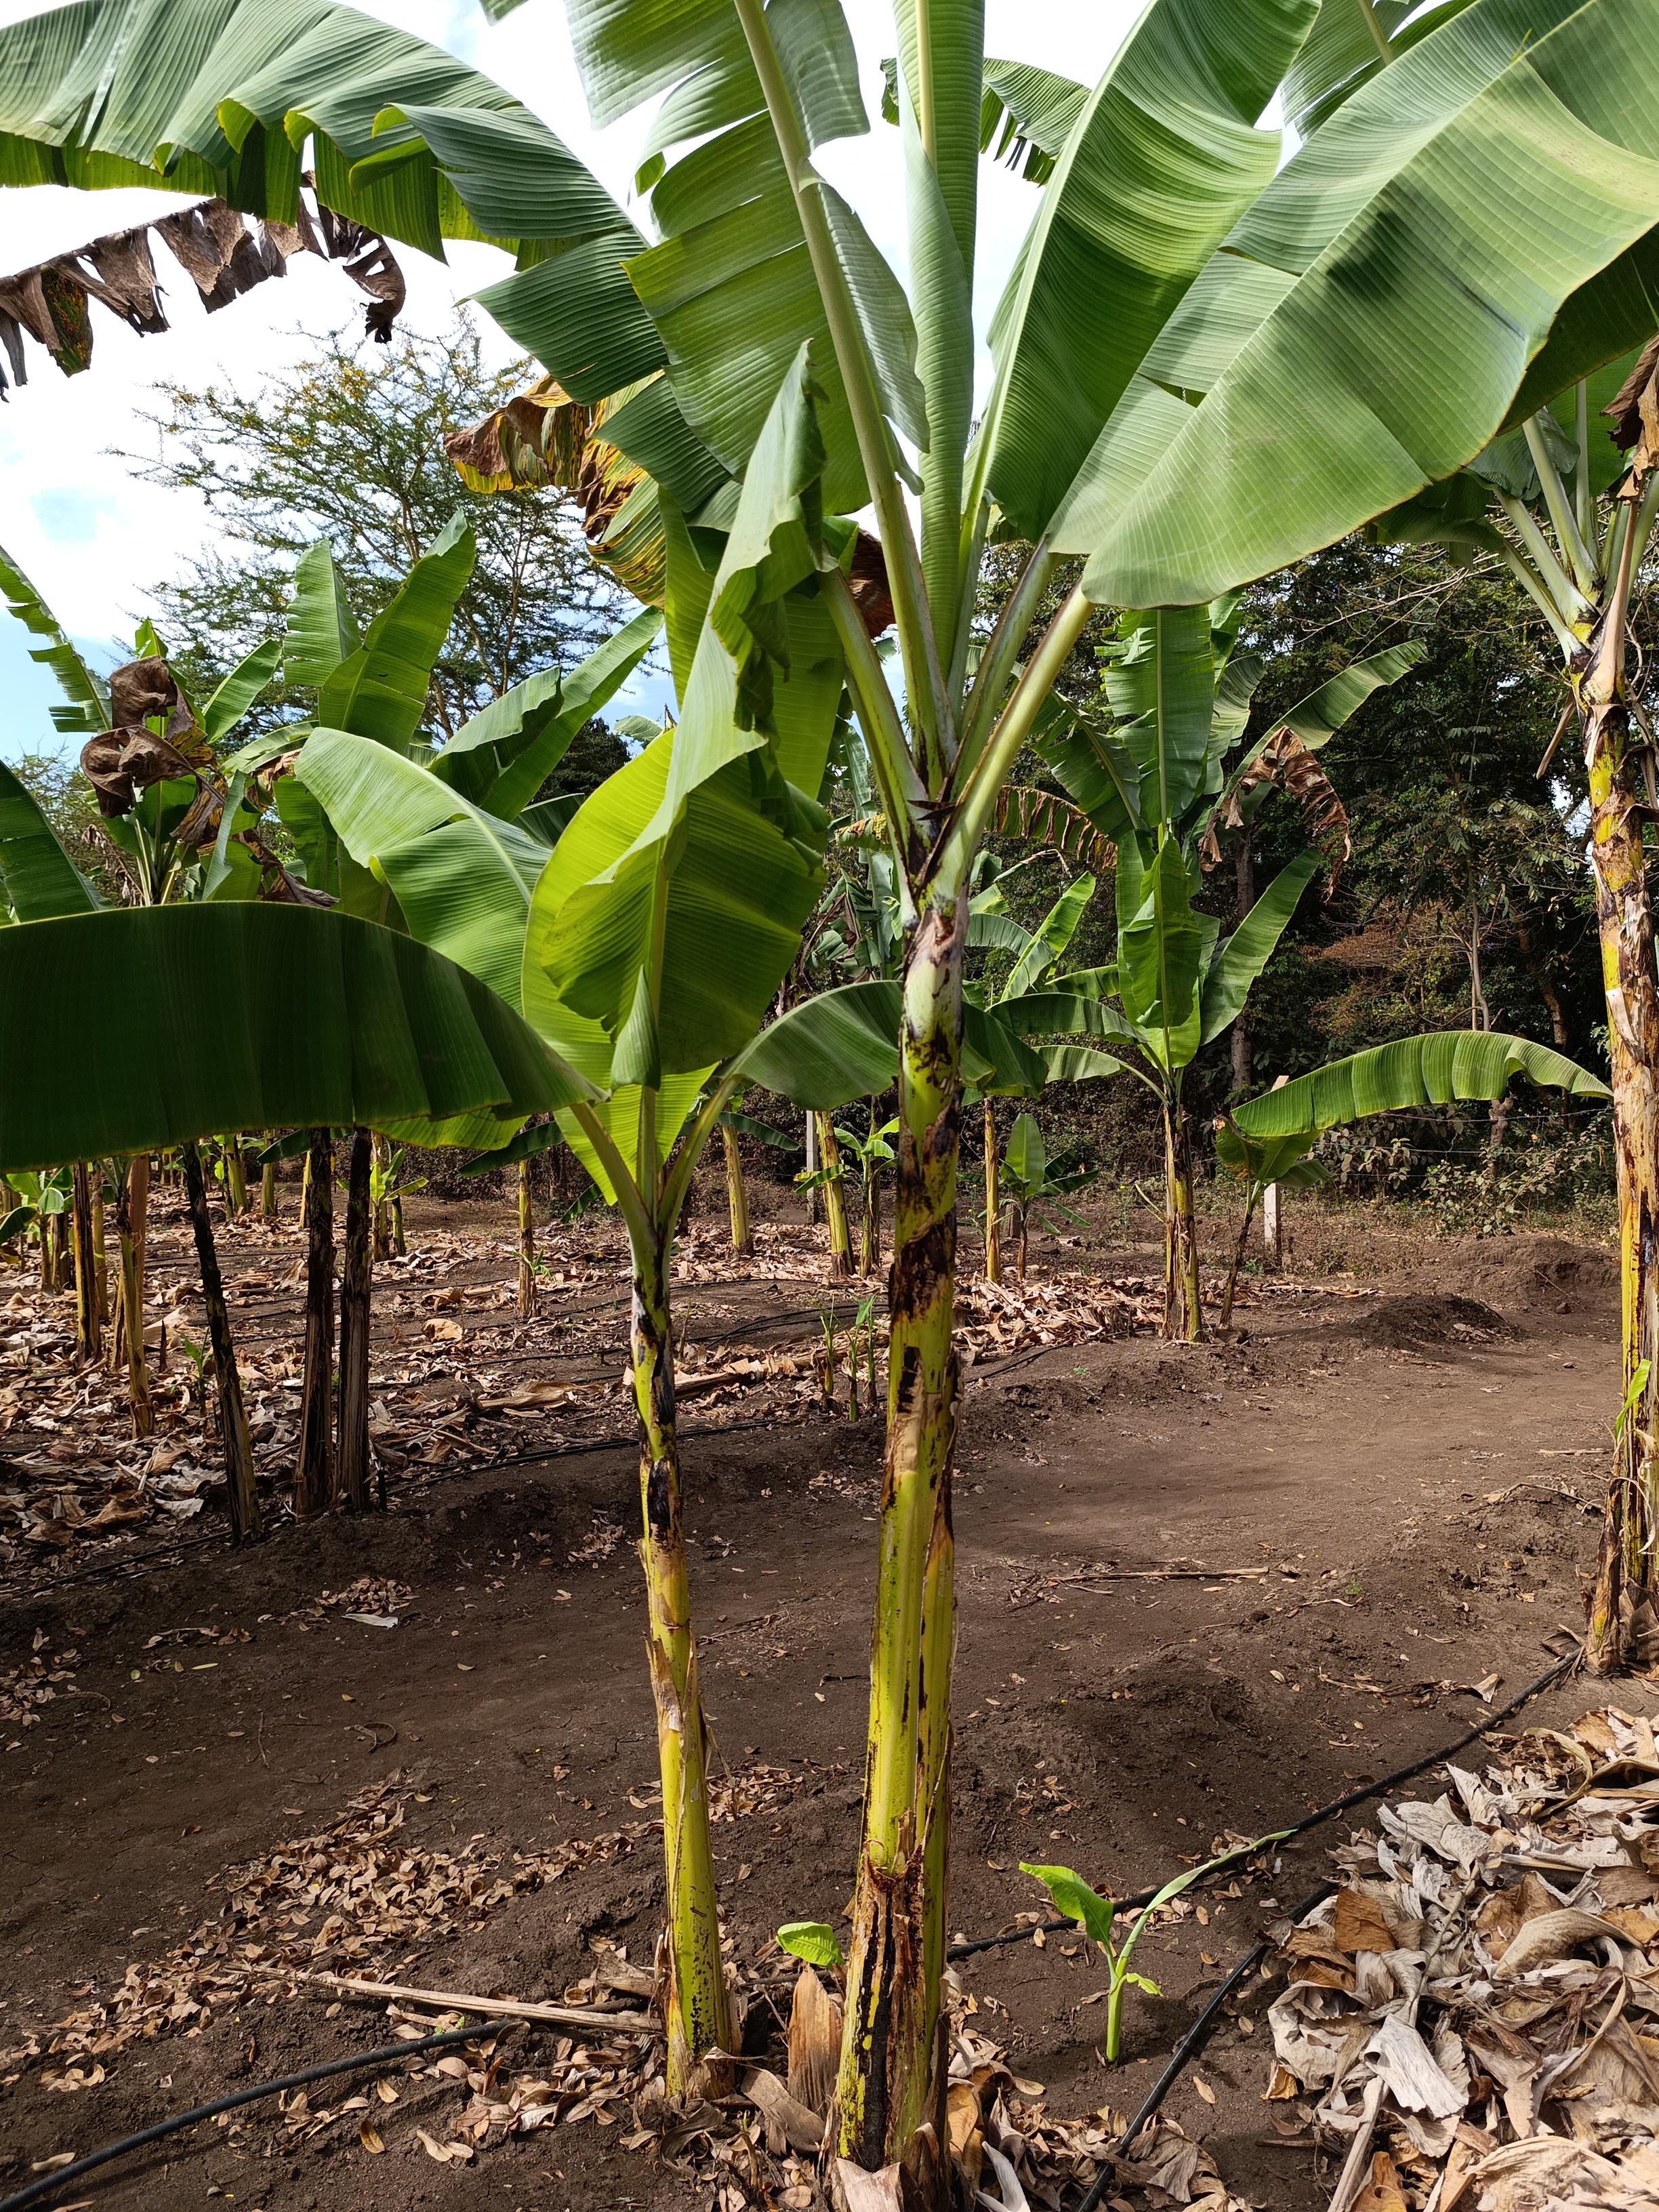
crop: banana
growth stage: vegetative
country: Tanzania
